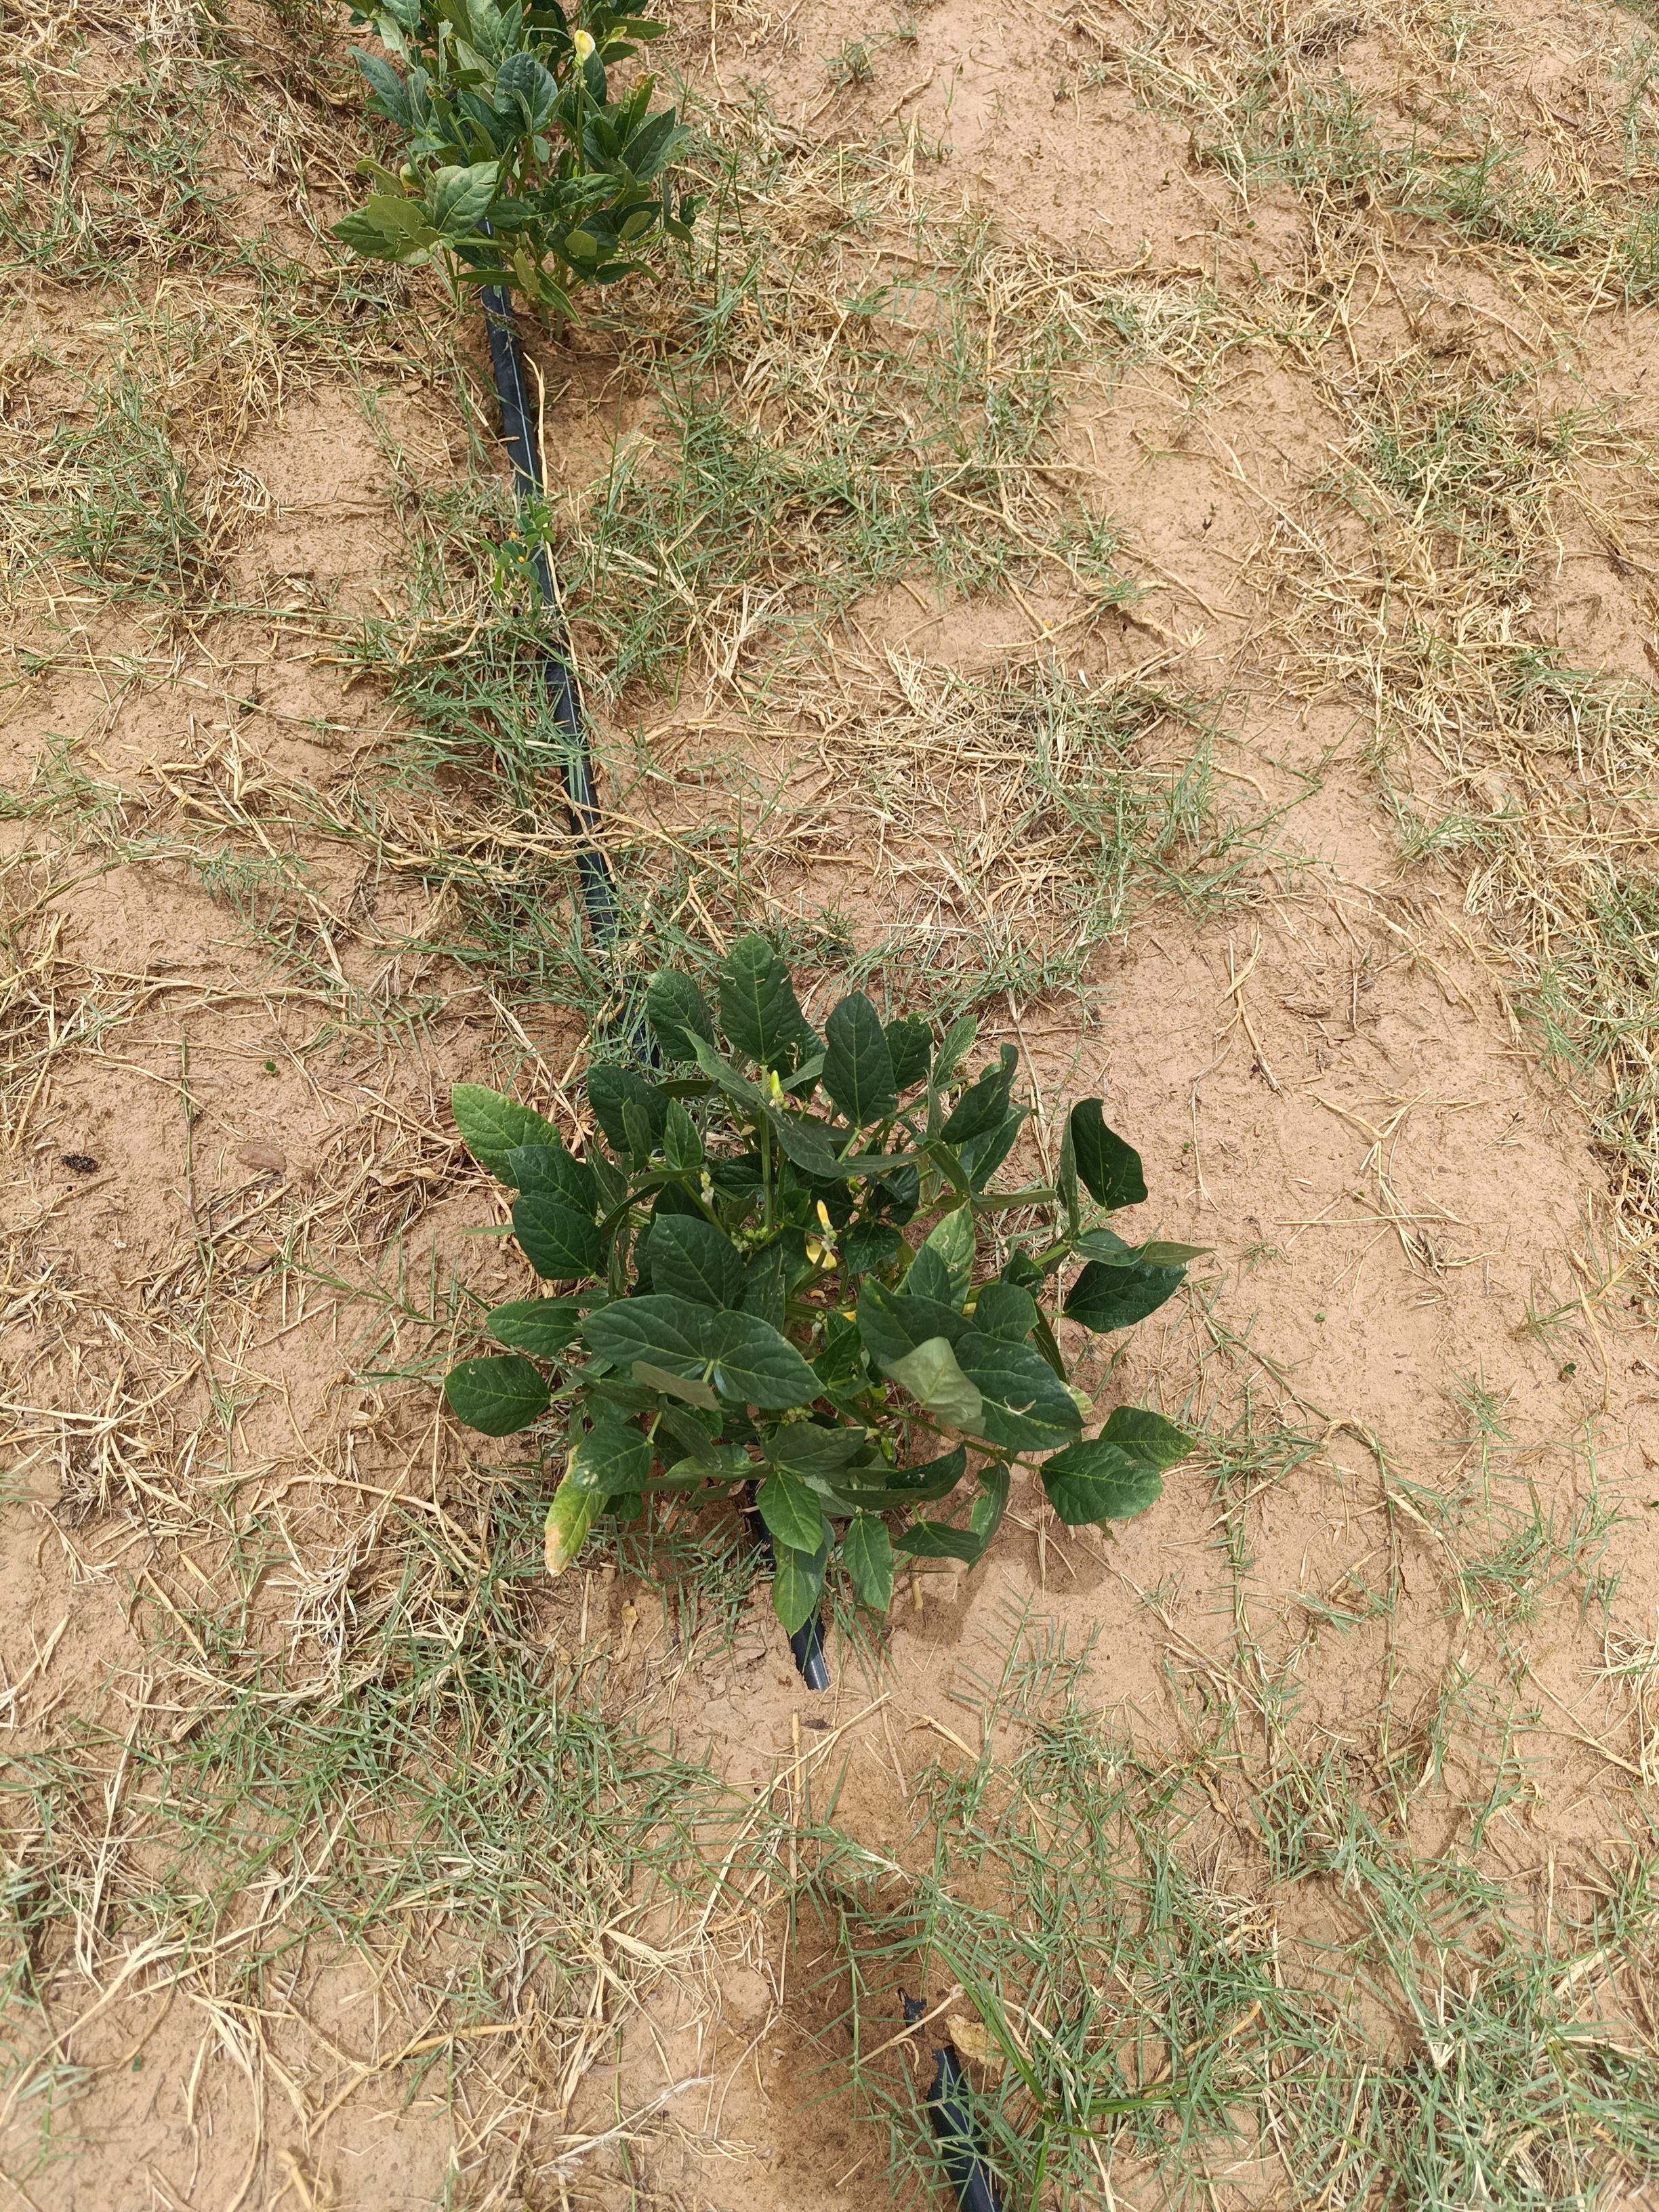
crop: cowpea
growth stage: flowering
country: Nigeria
